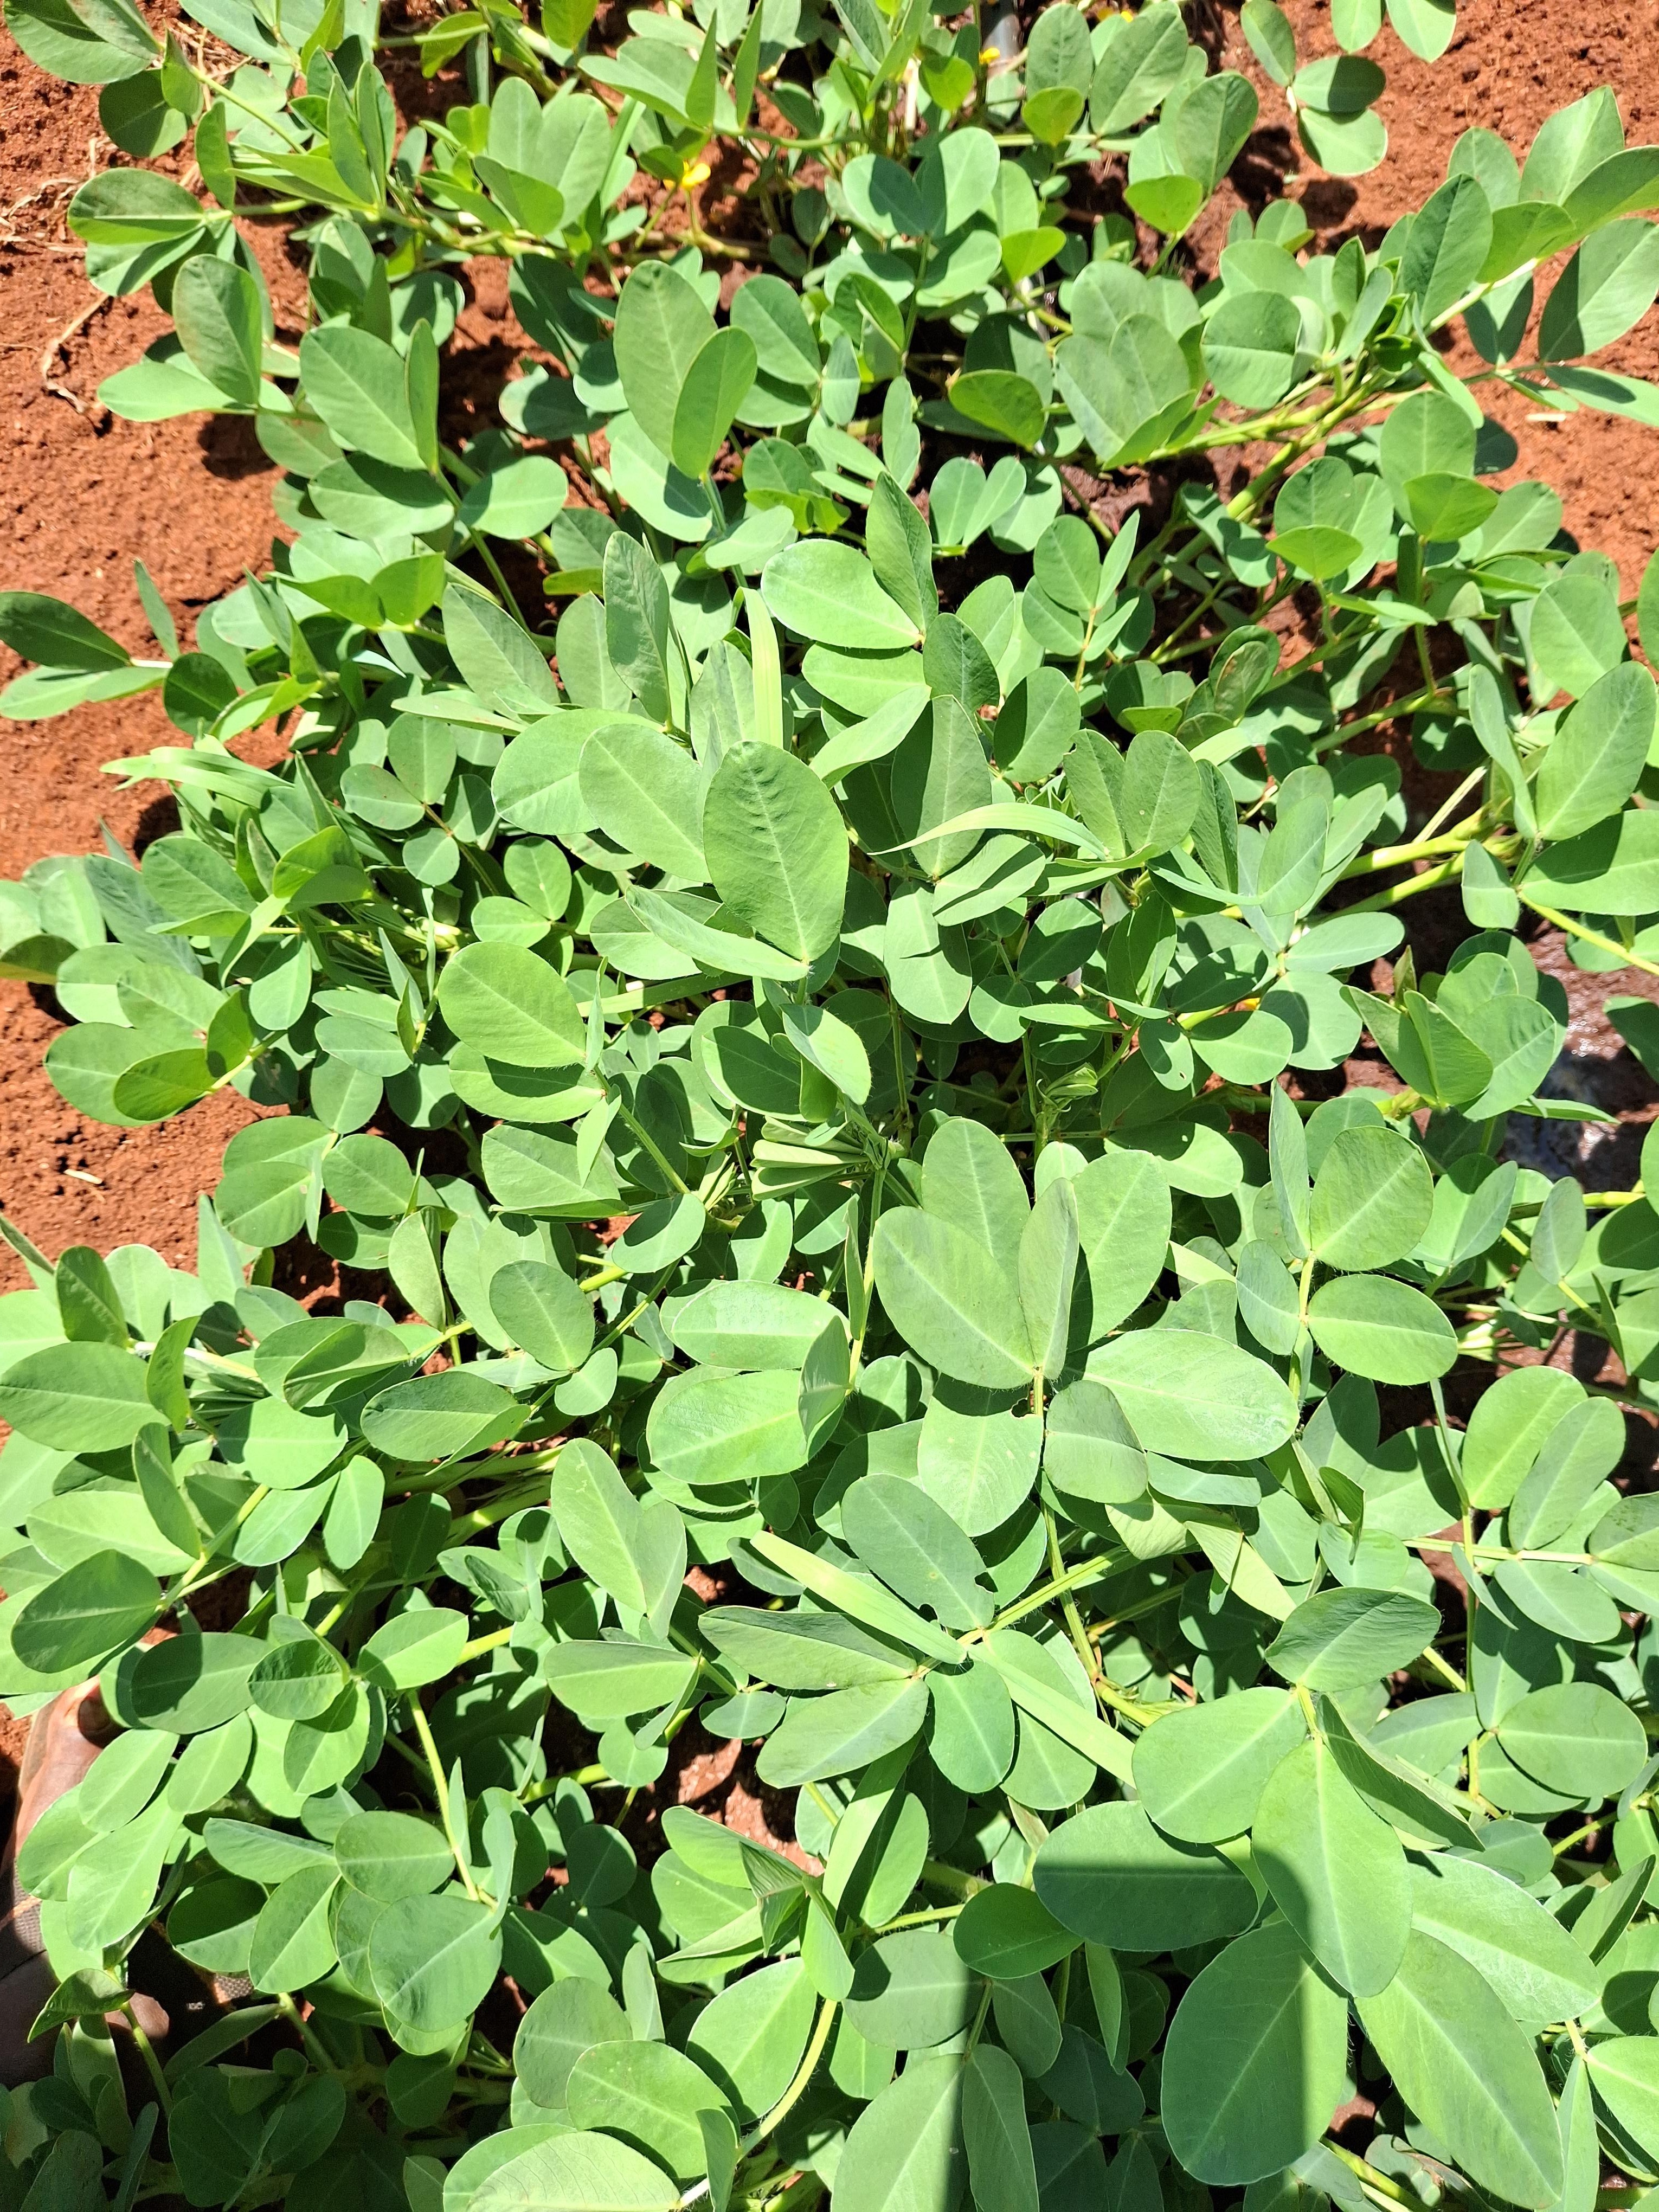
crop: groundnut
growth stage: flowering
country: Kenya
